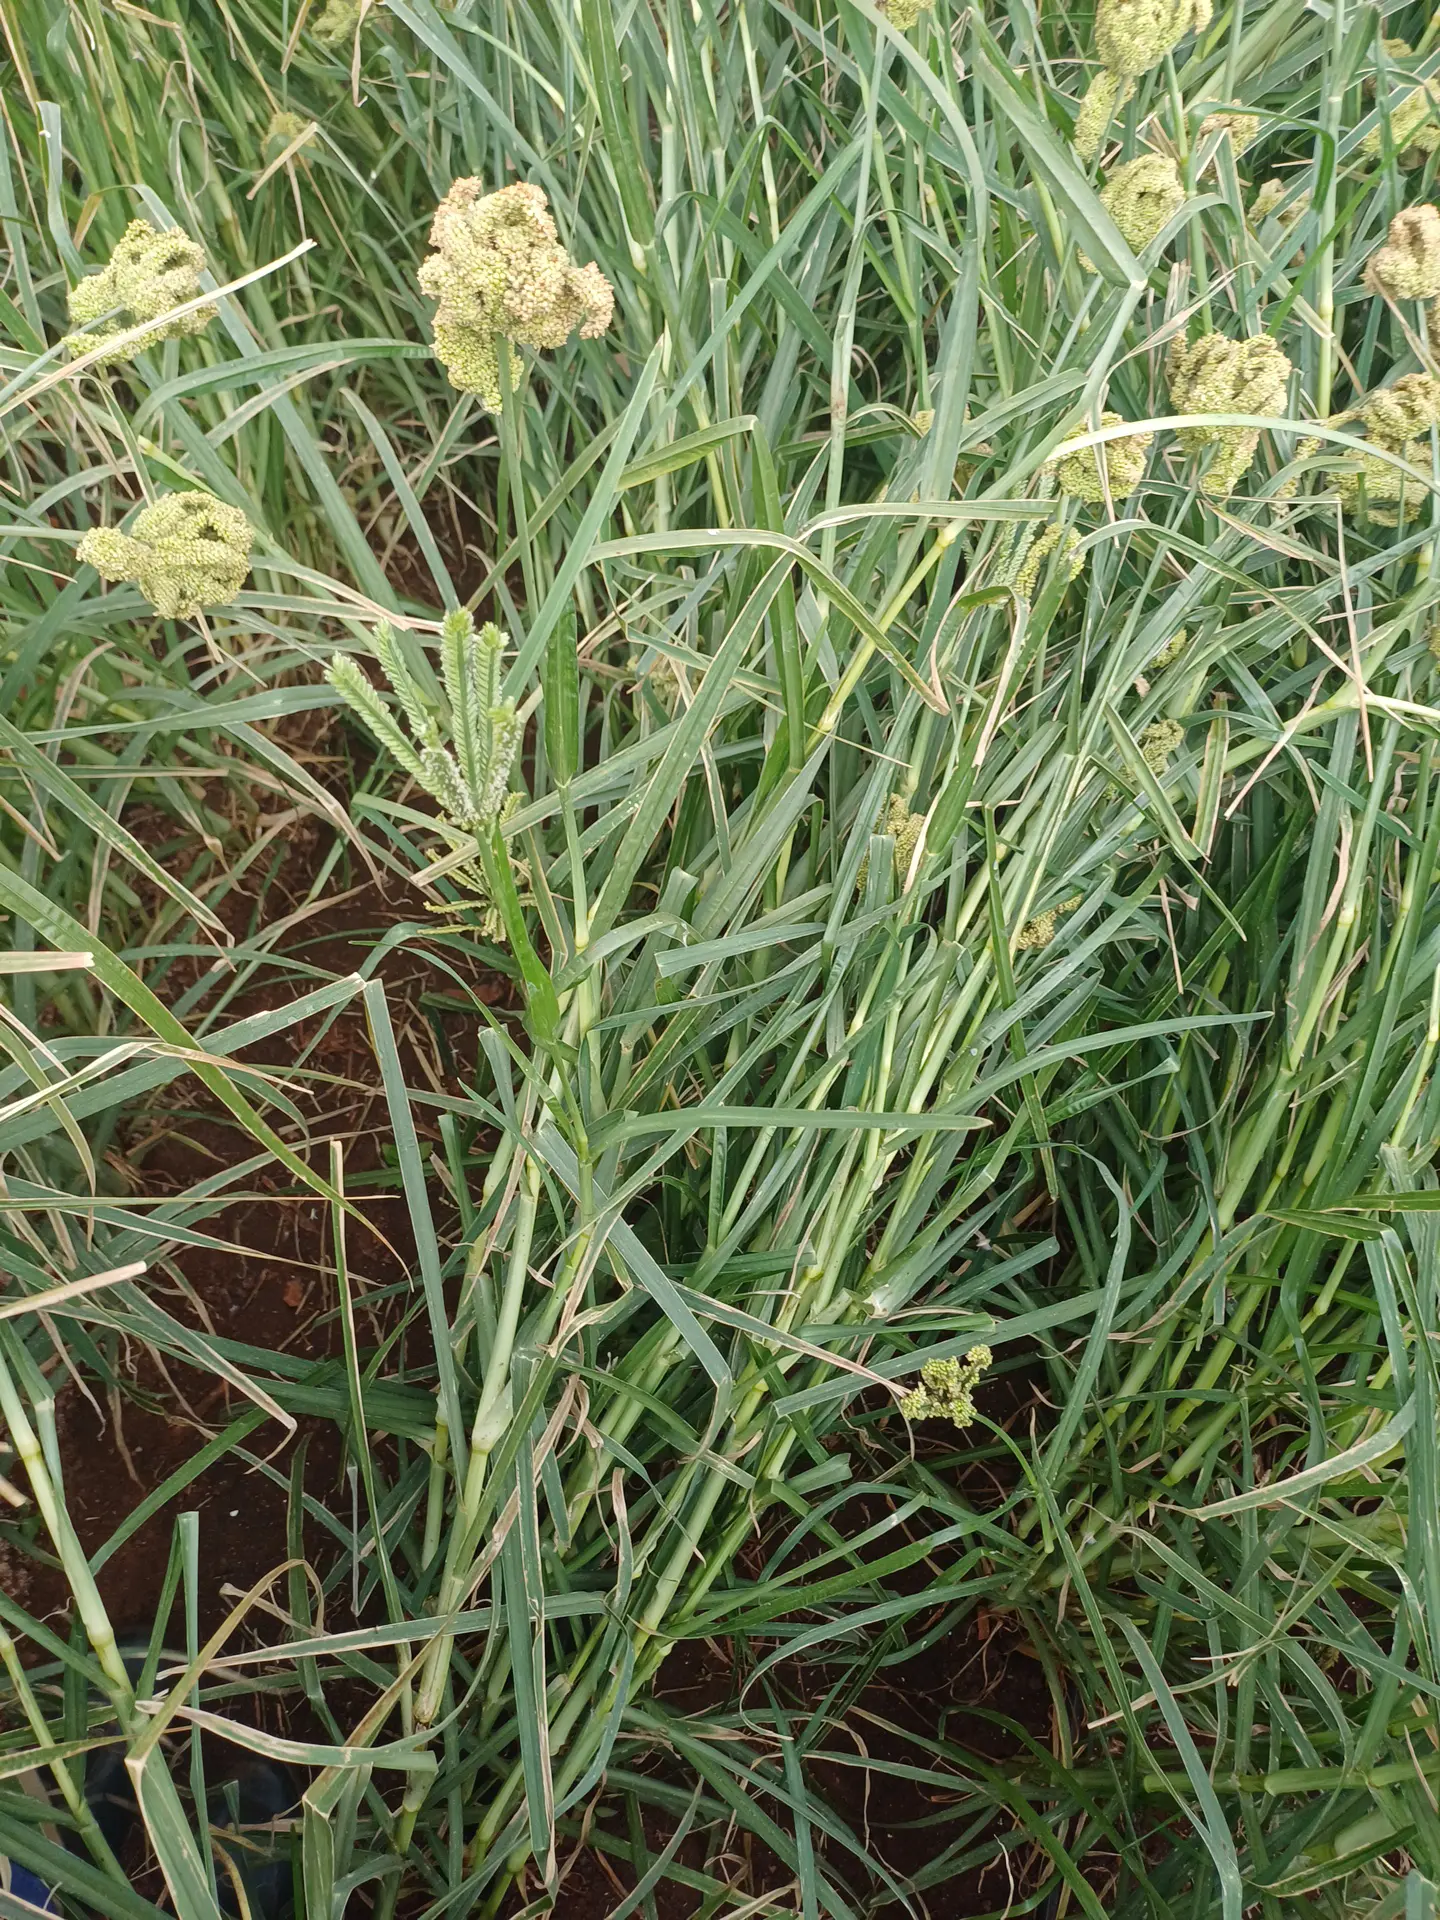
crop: finger millet
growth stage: filling grain
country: Kenya
